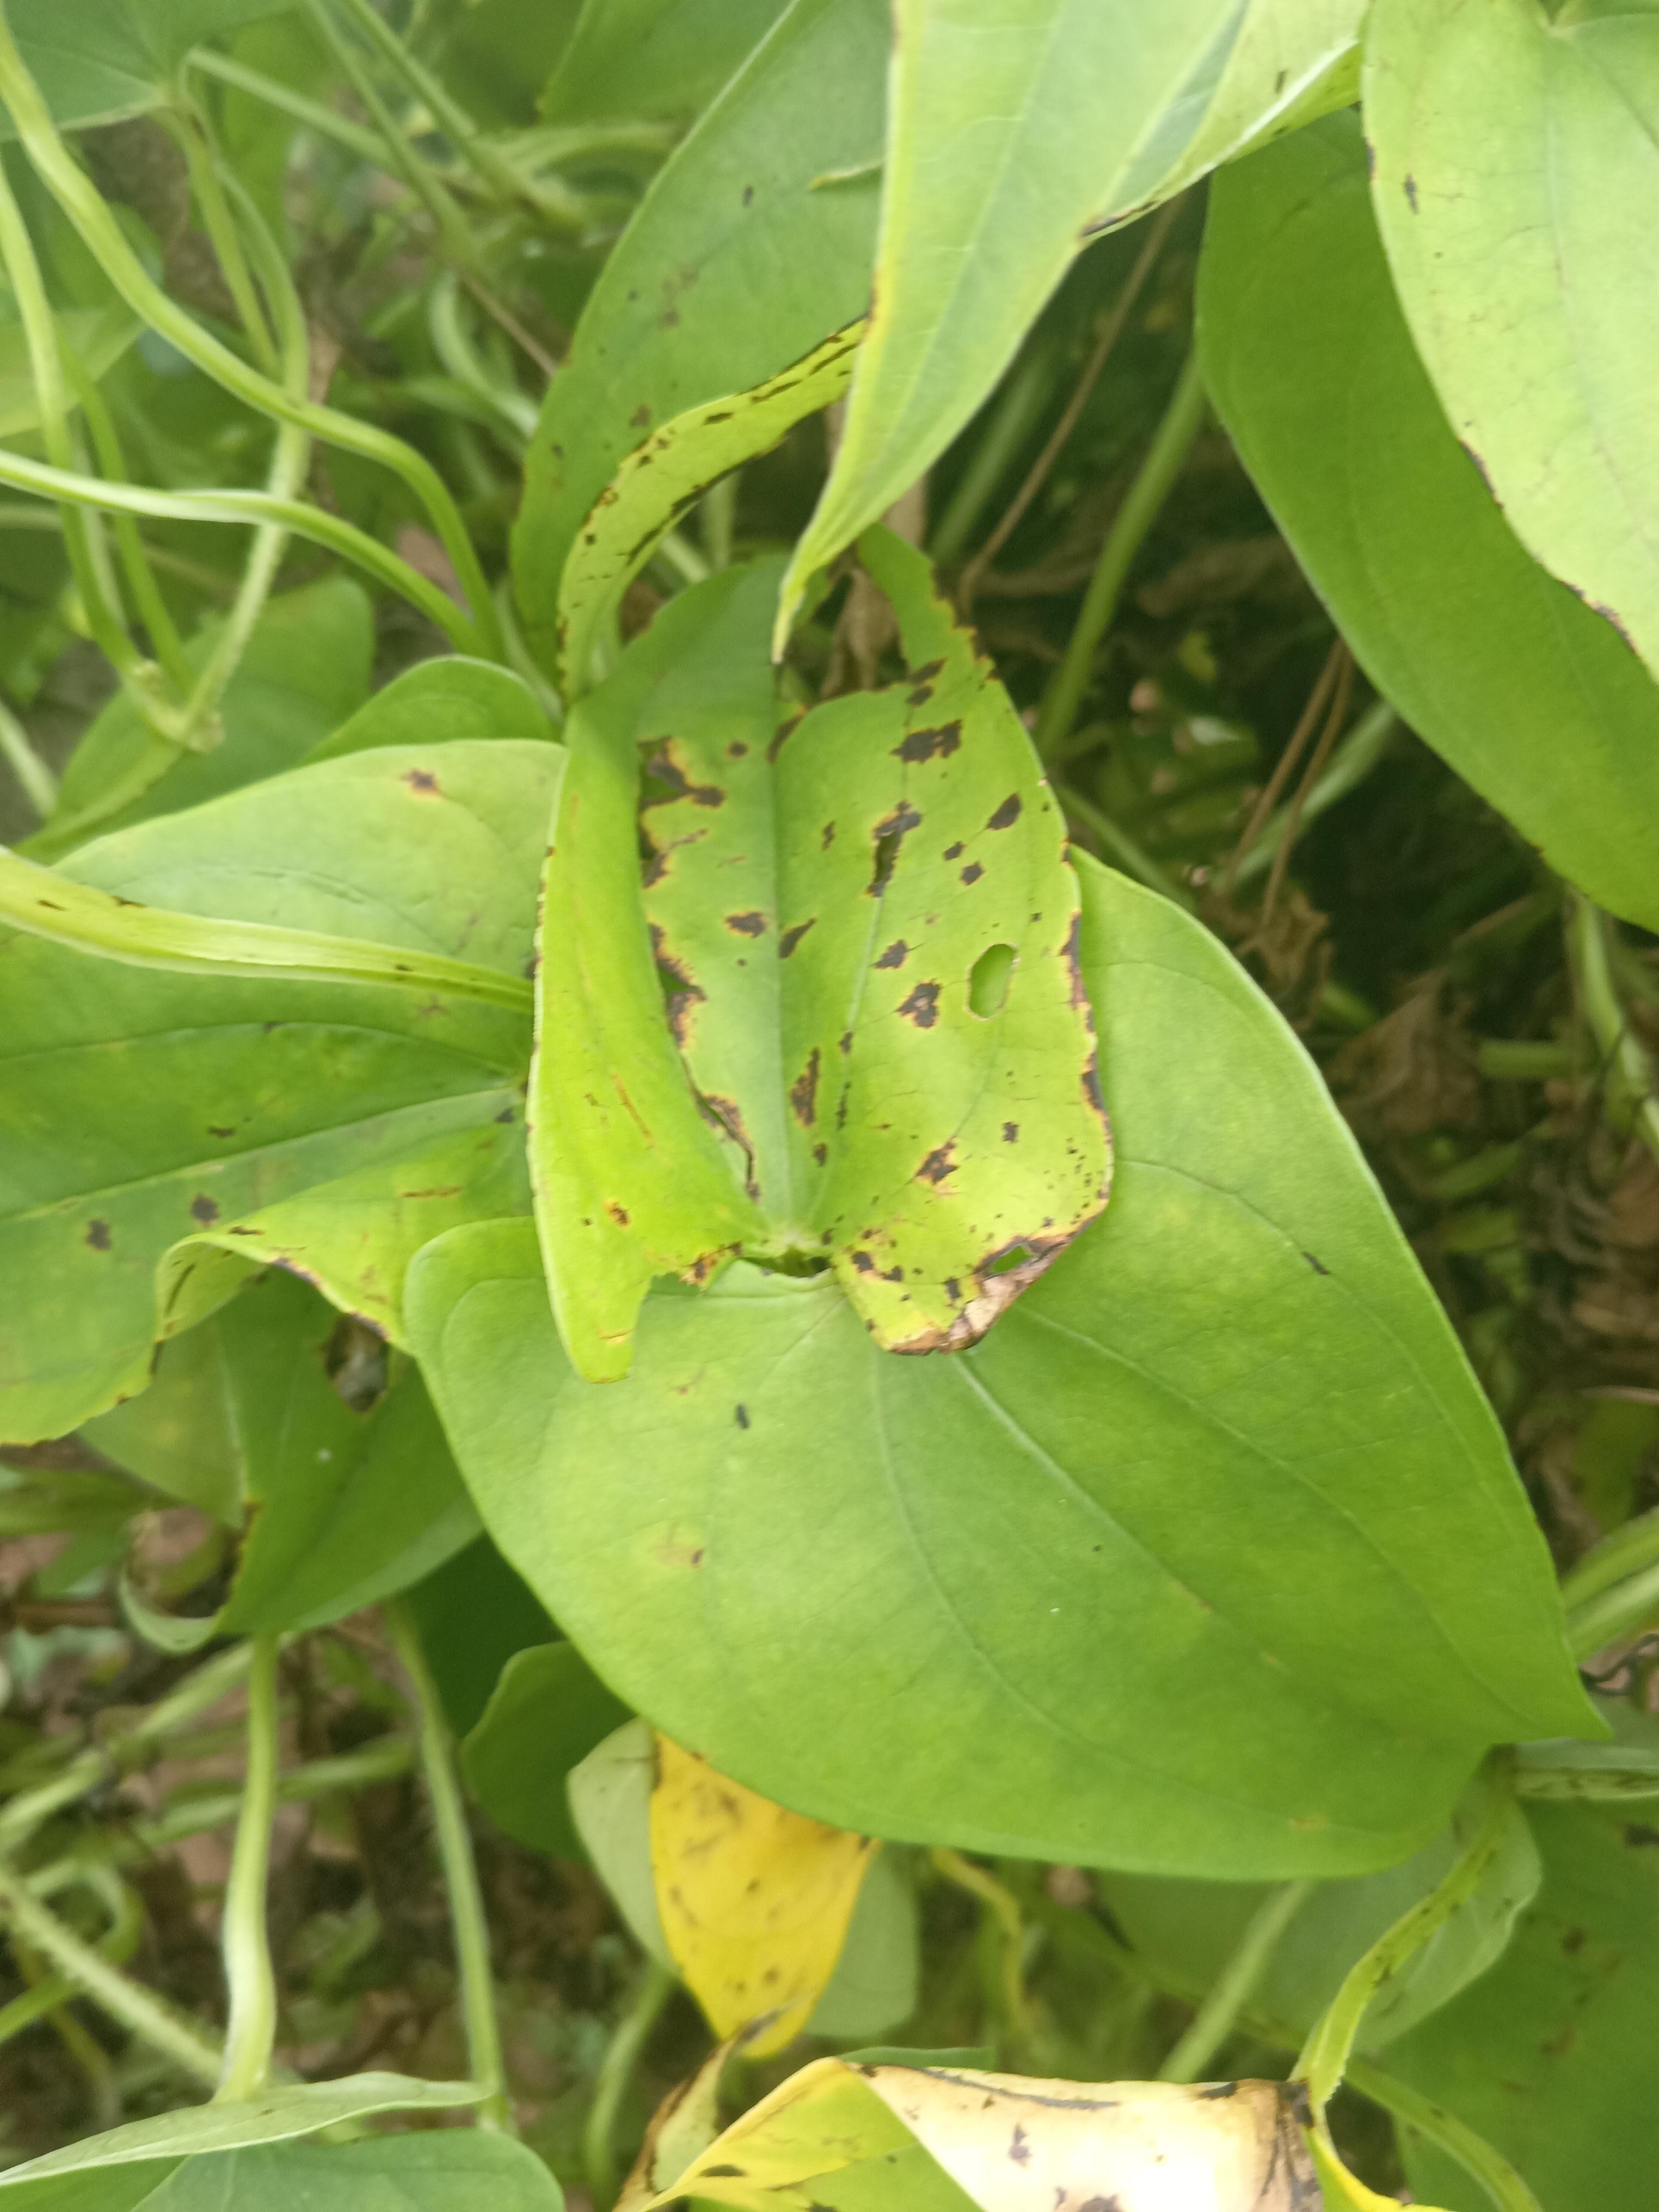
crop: yam
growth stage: vegetative
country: Nigeria
